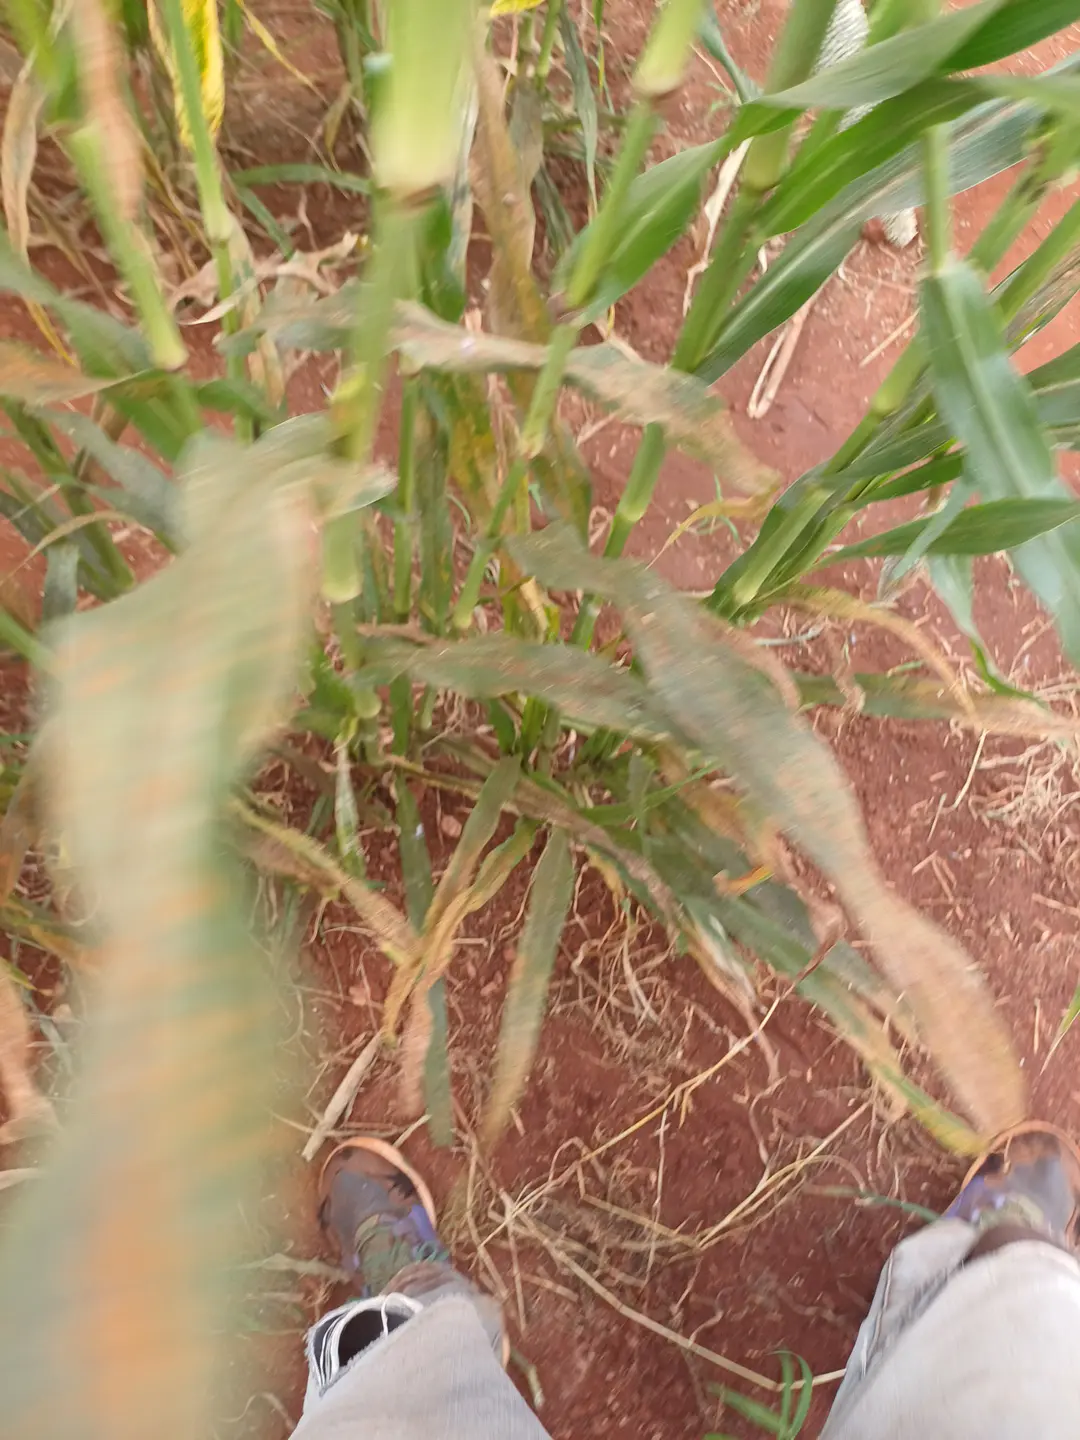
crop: pearl millet
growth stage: filling grain
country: Kenya
